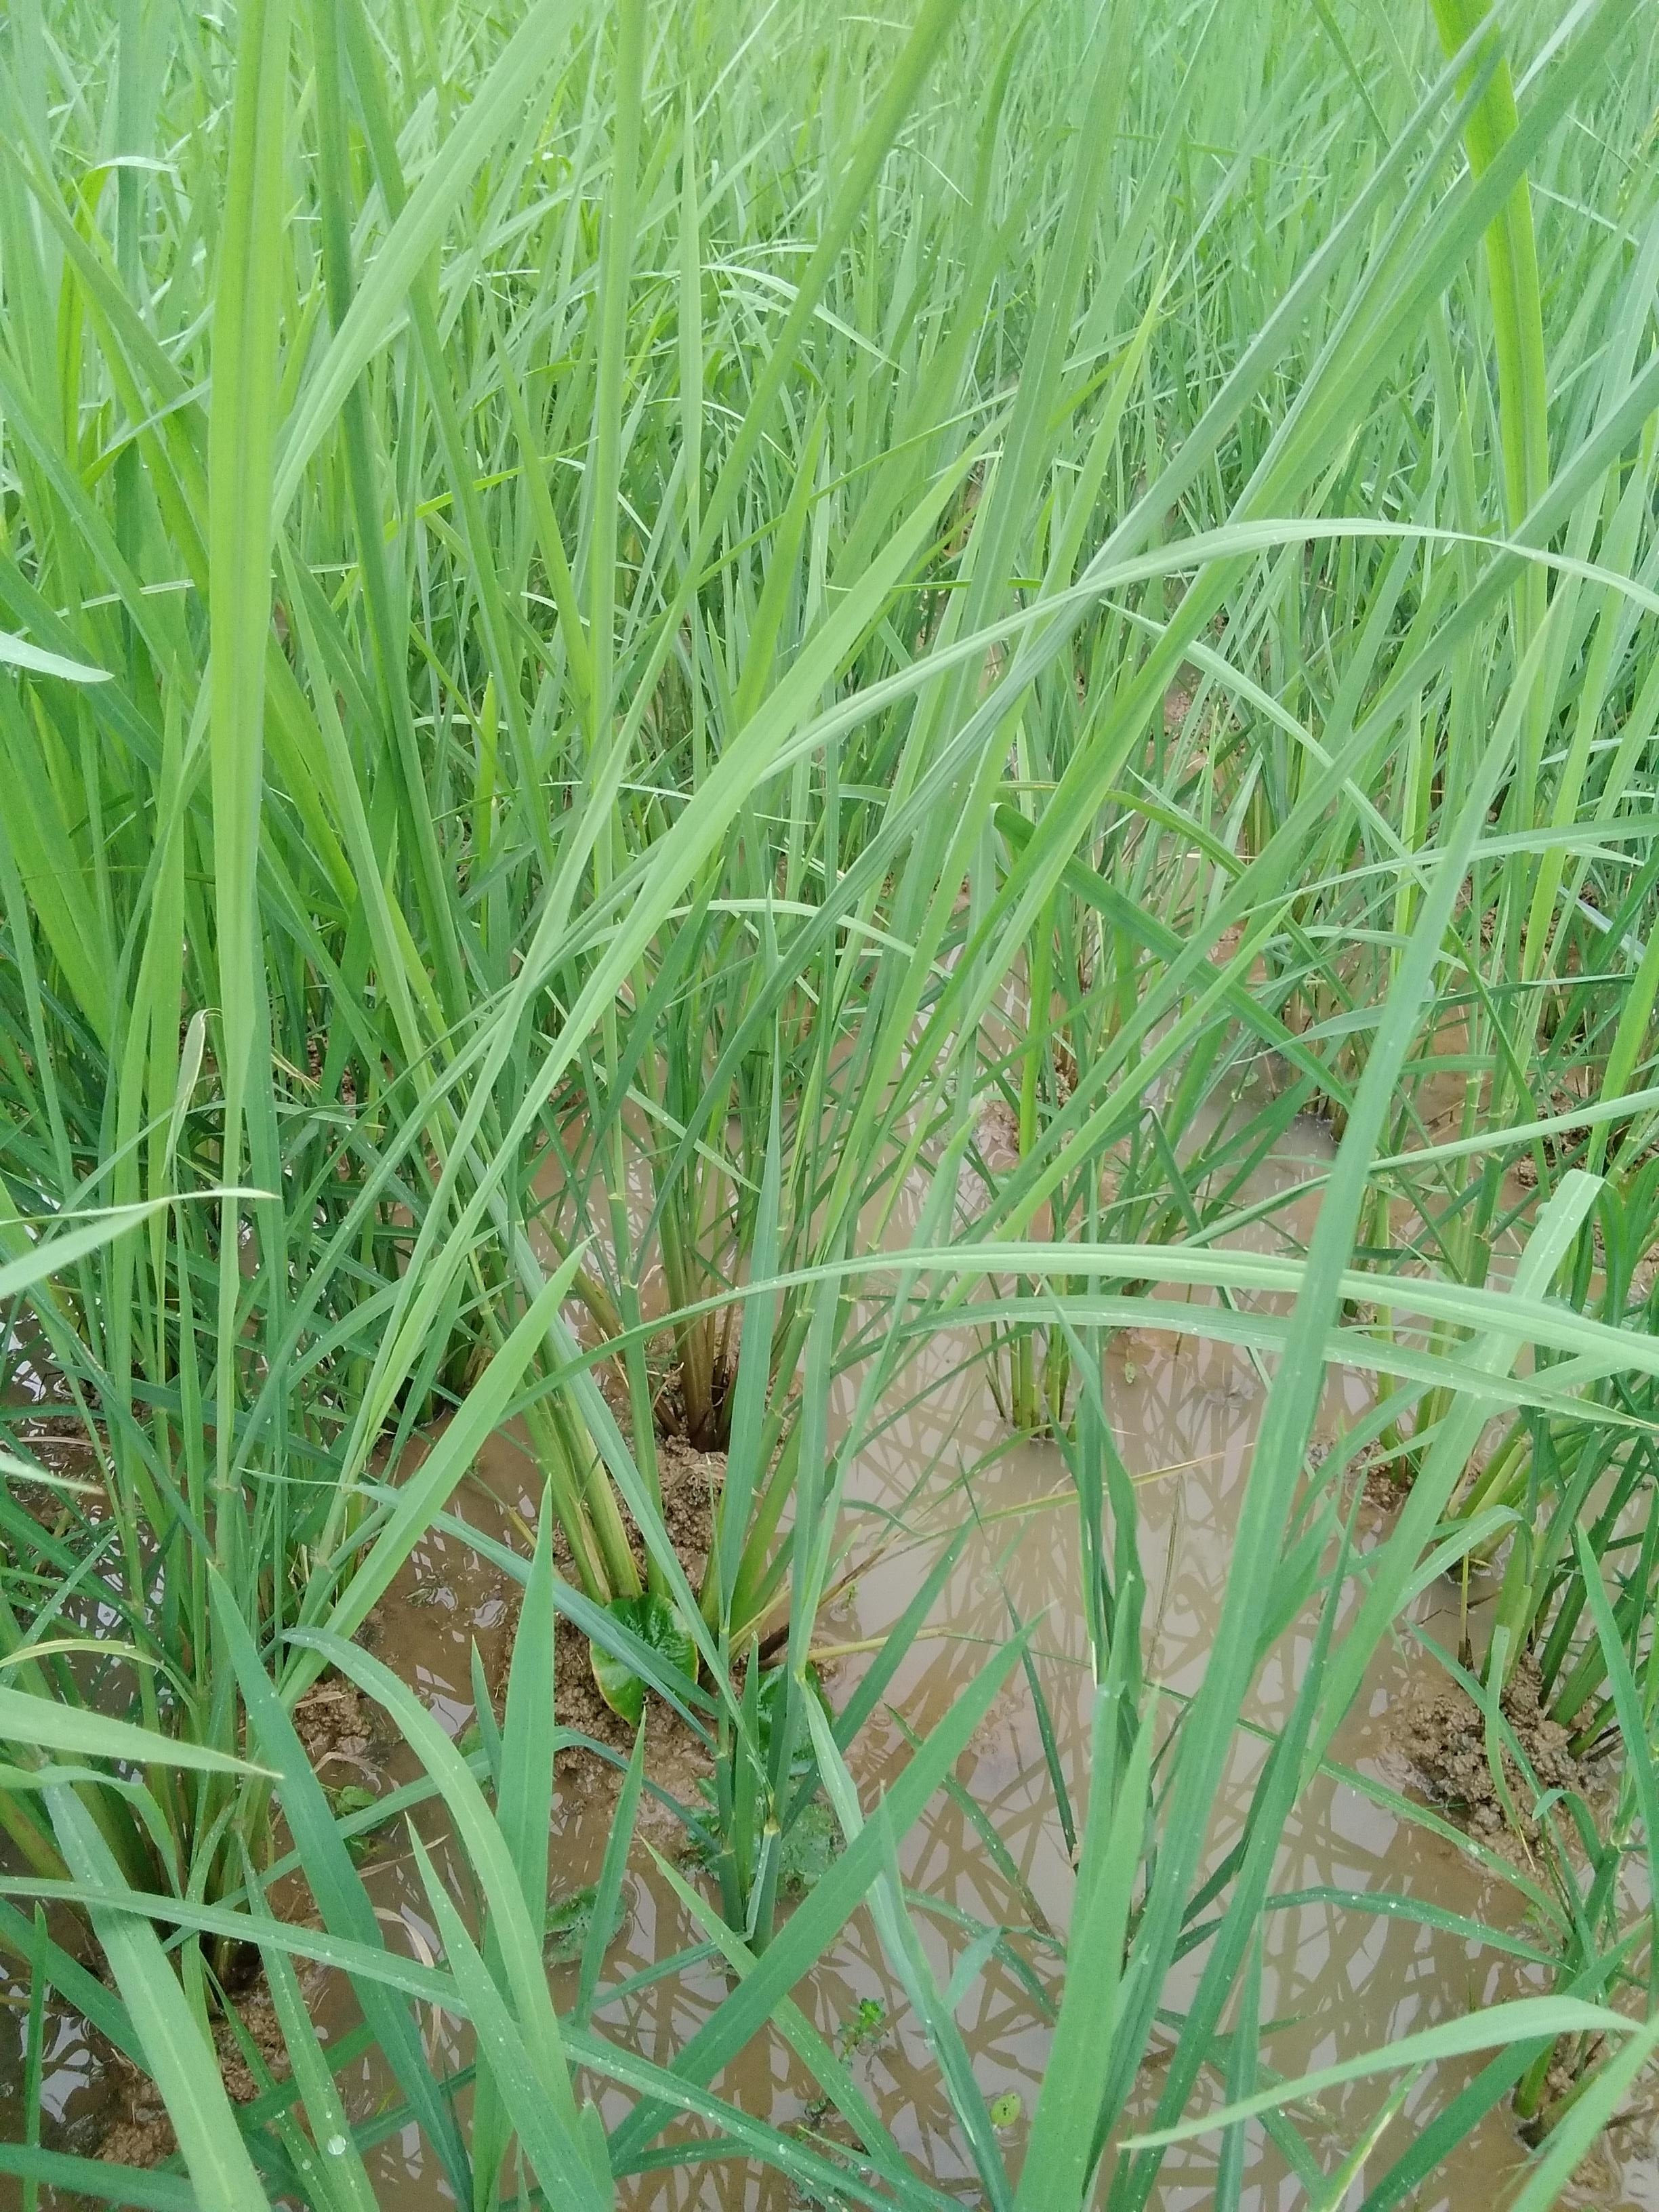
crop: rice
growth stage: vegetative
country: Nigeria
